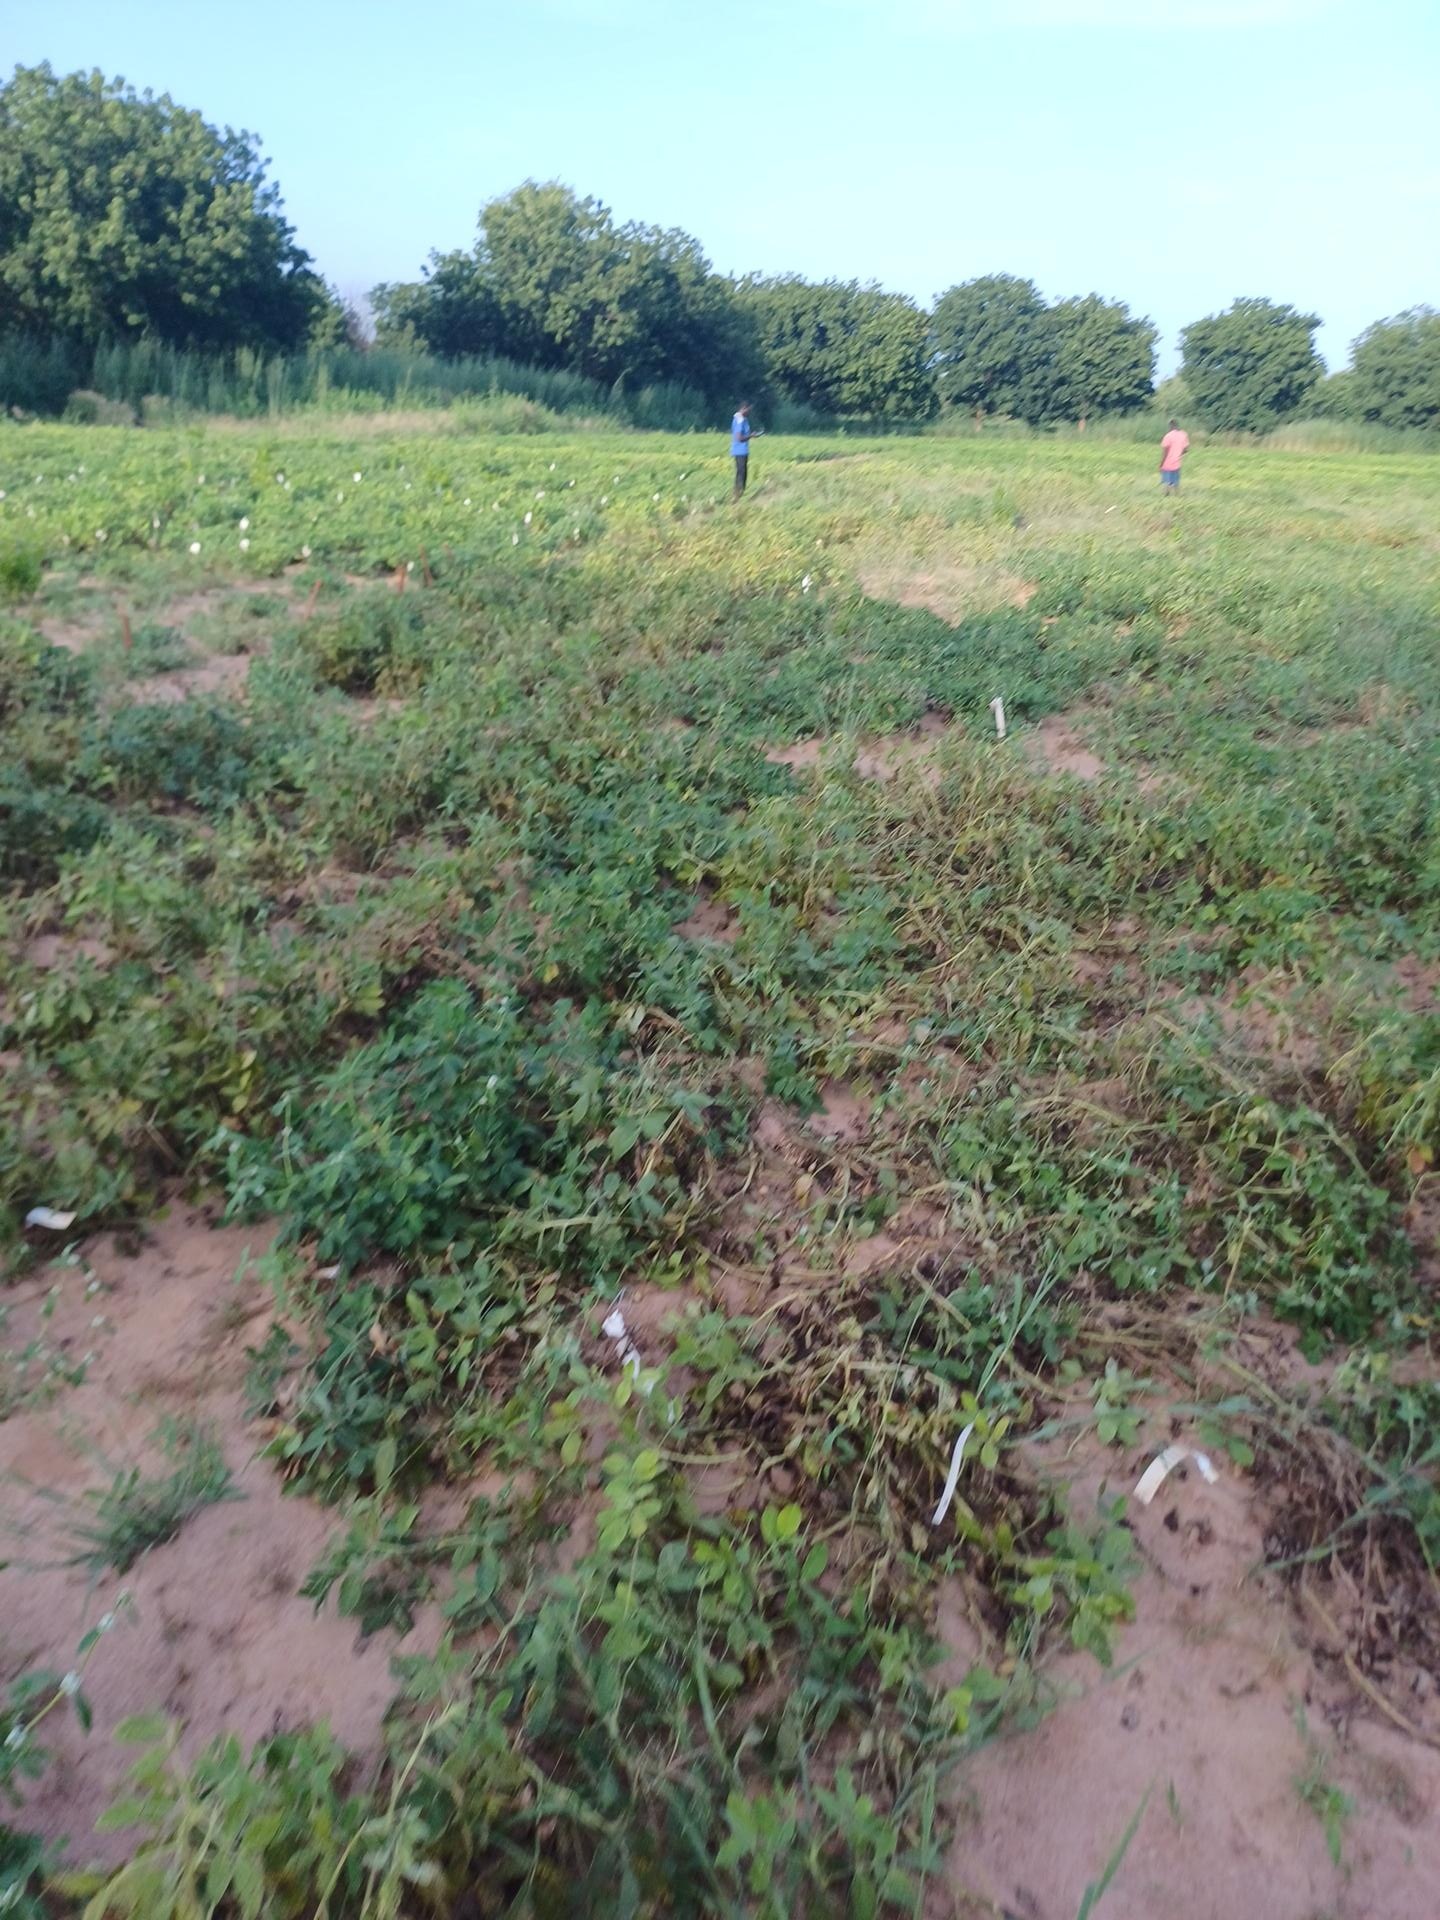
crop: groundnut
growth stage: flowering
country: Senegal
